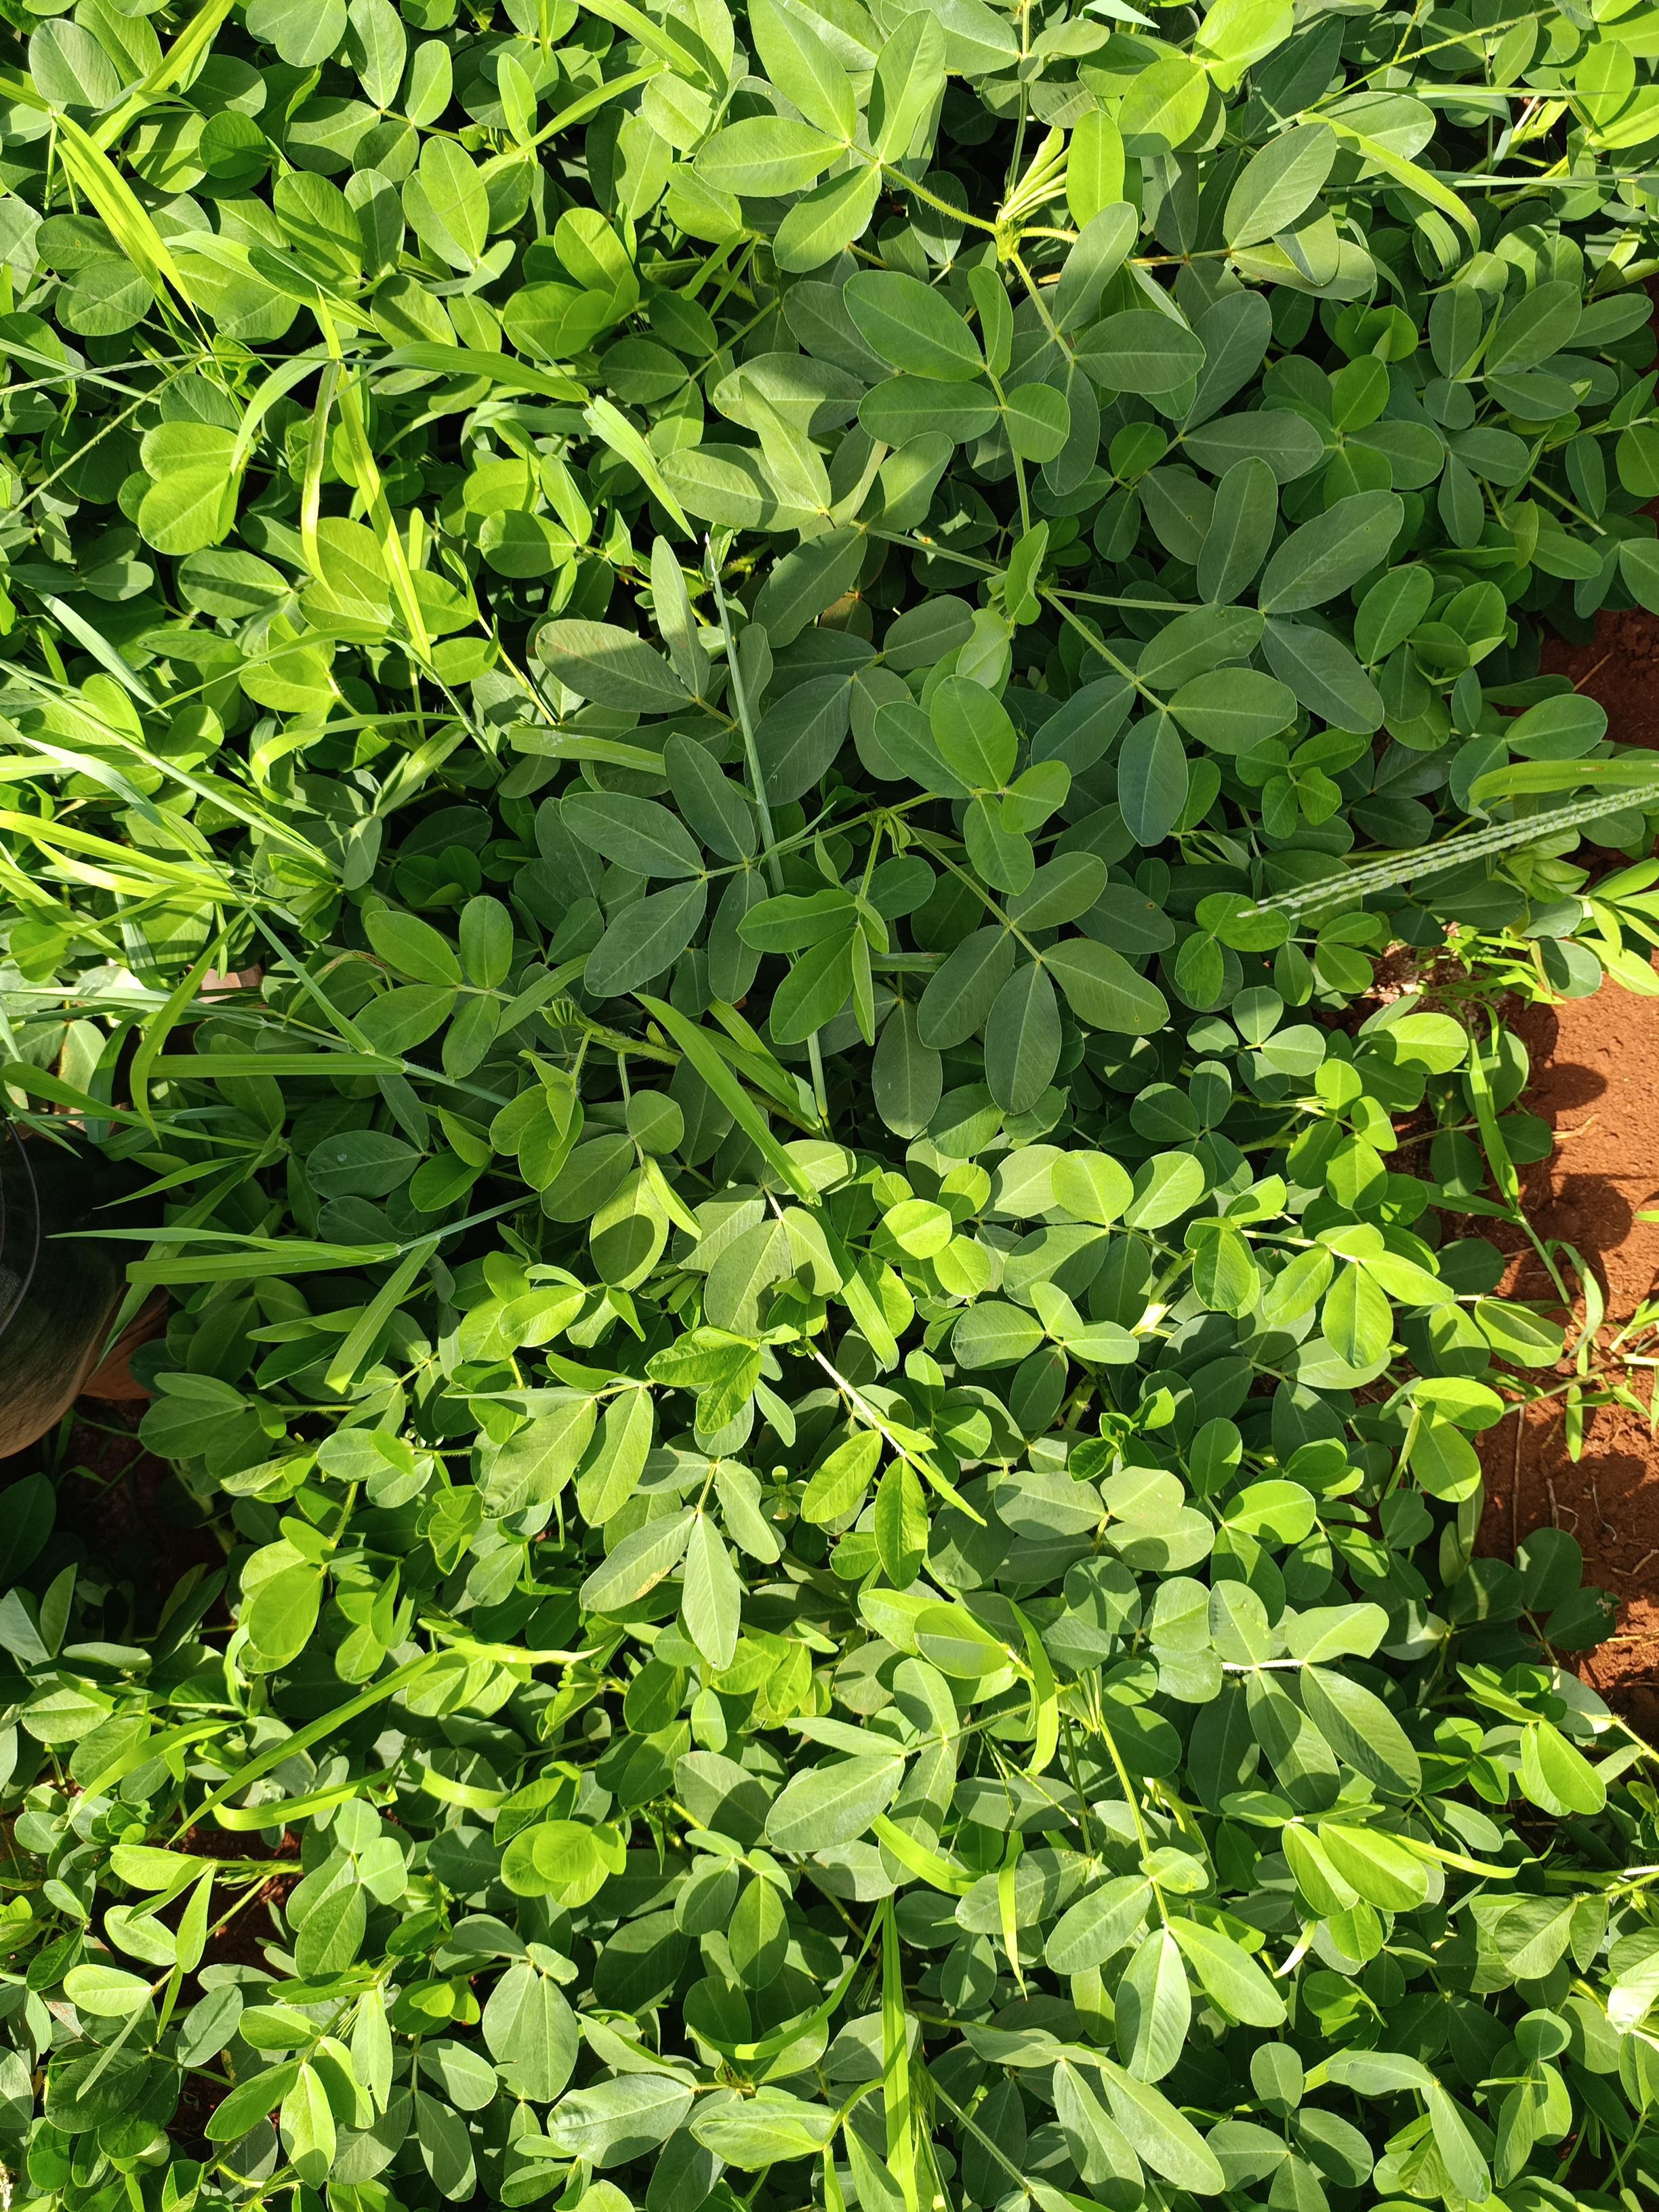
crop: groundnut
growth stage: flowering
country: Kenya
